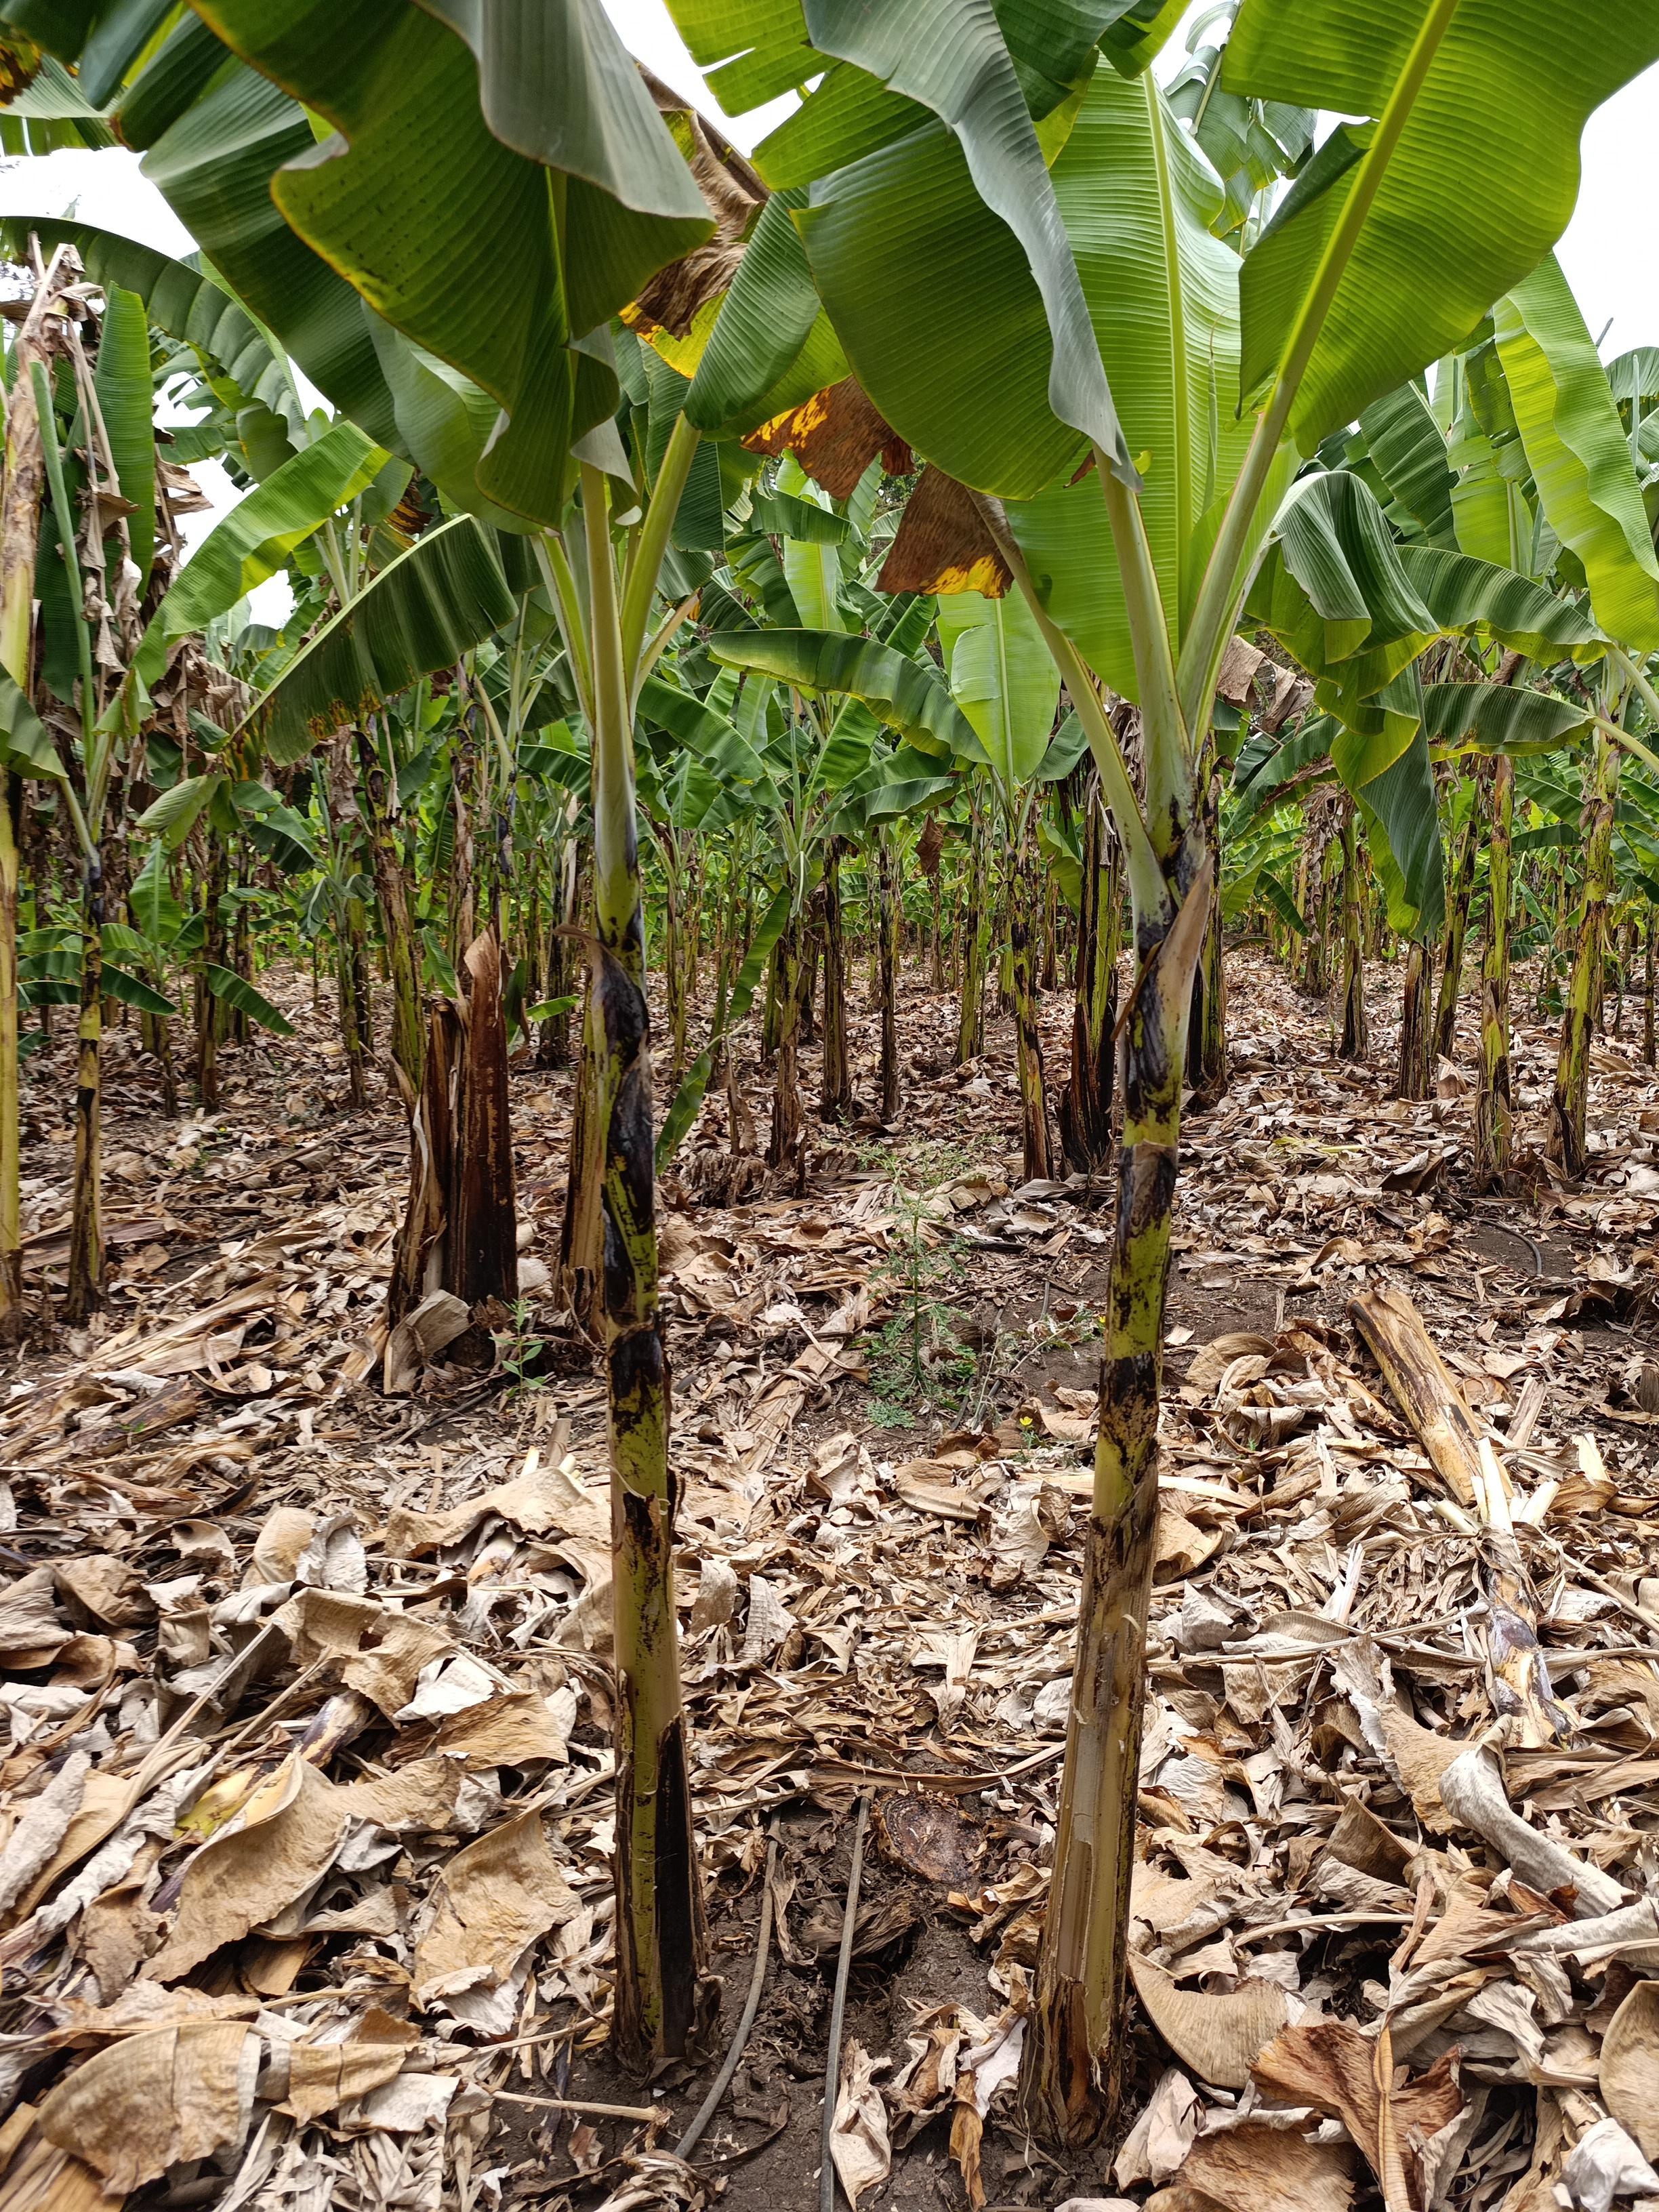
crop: banana
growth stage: vegetative
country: Tanzania
